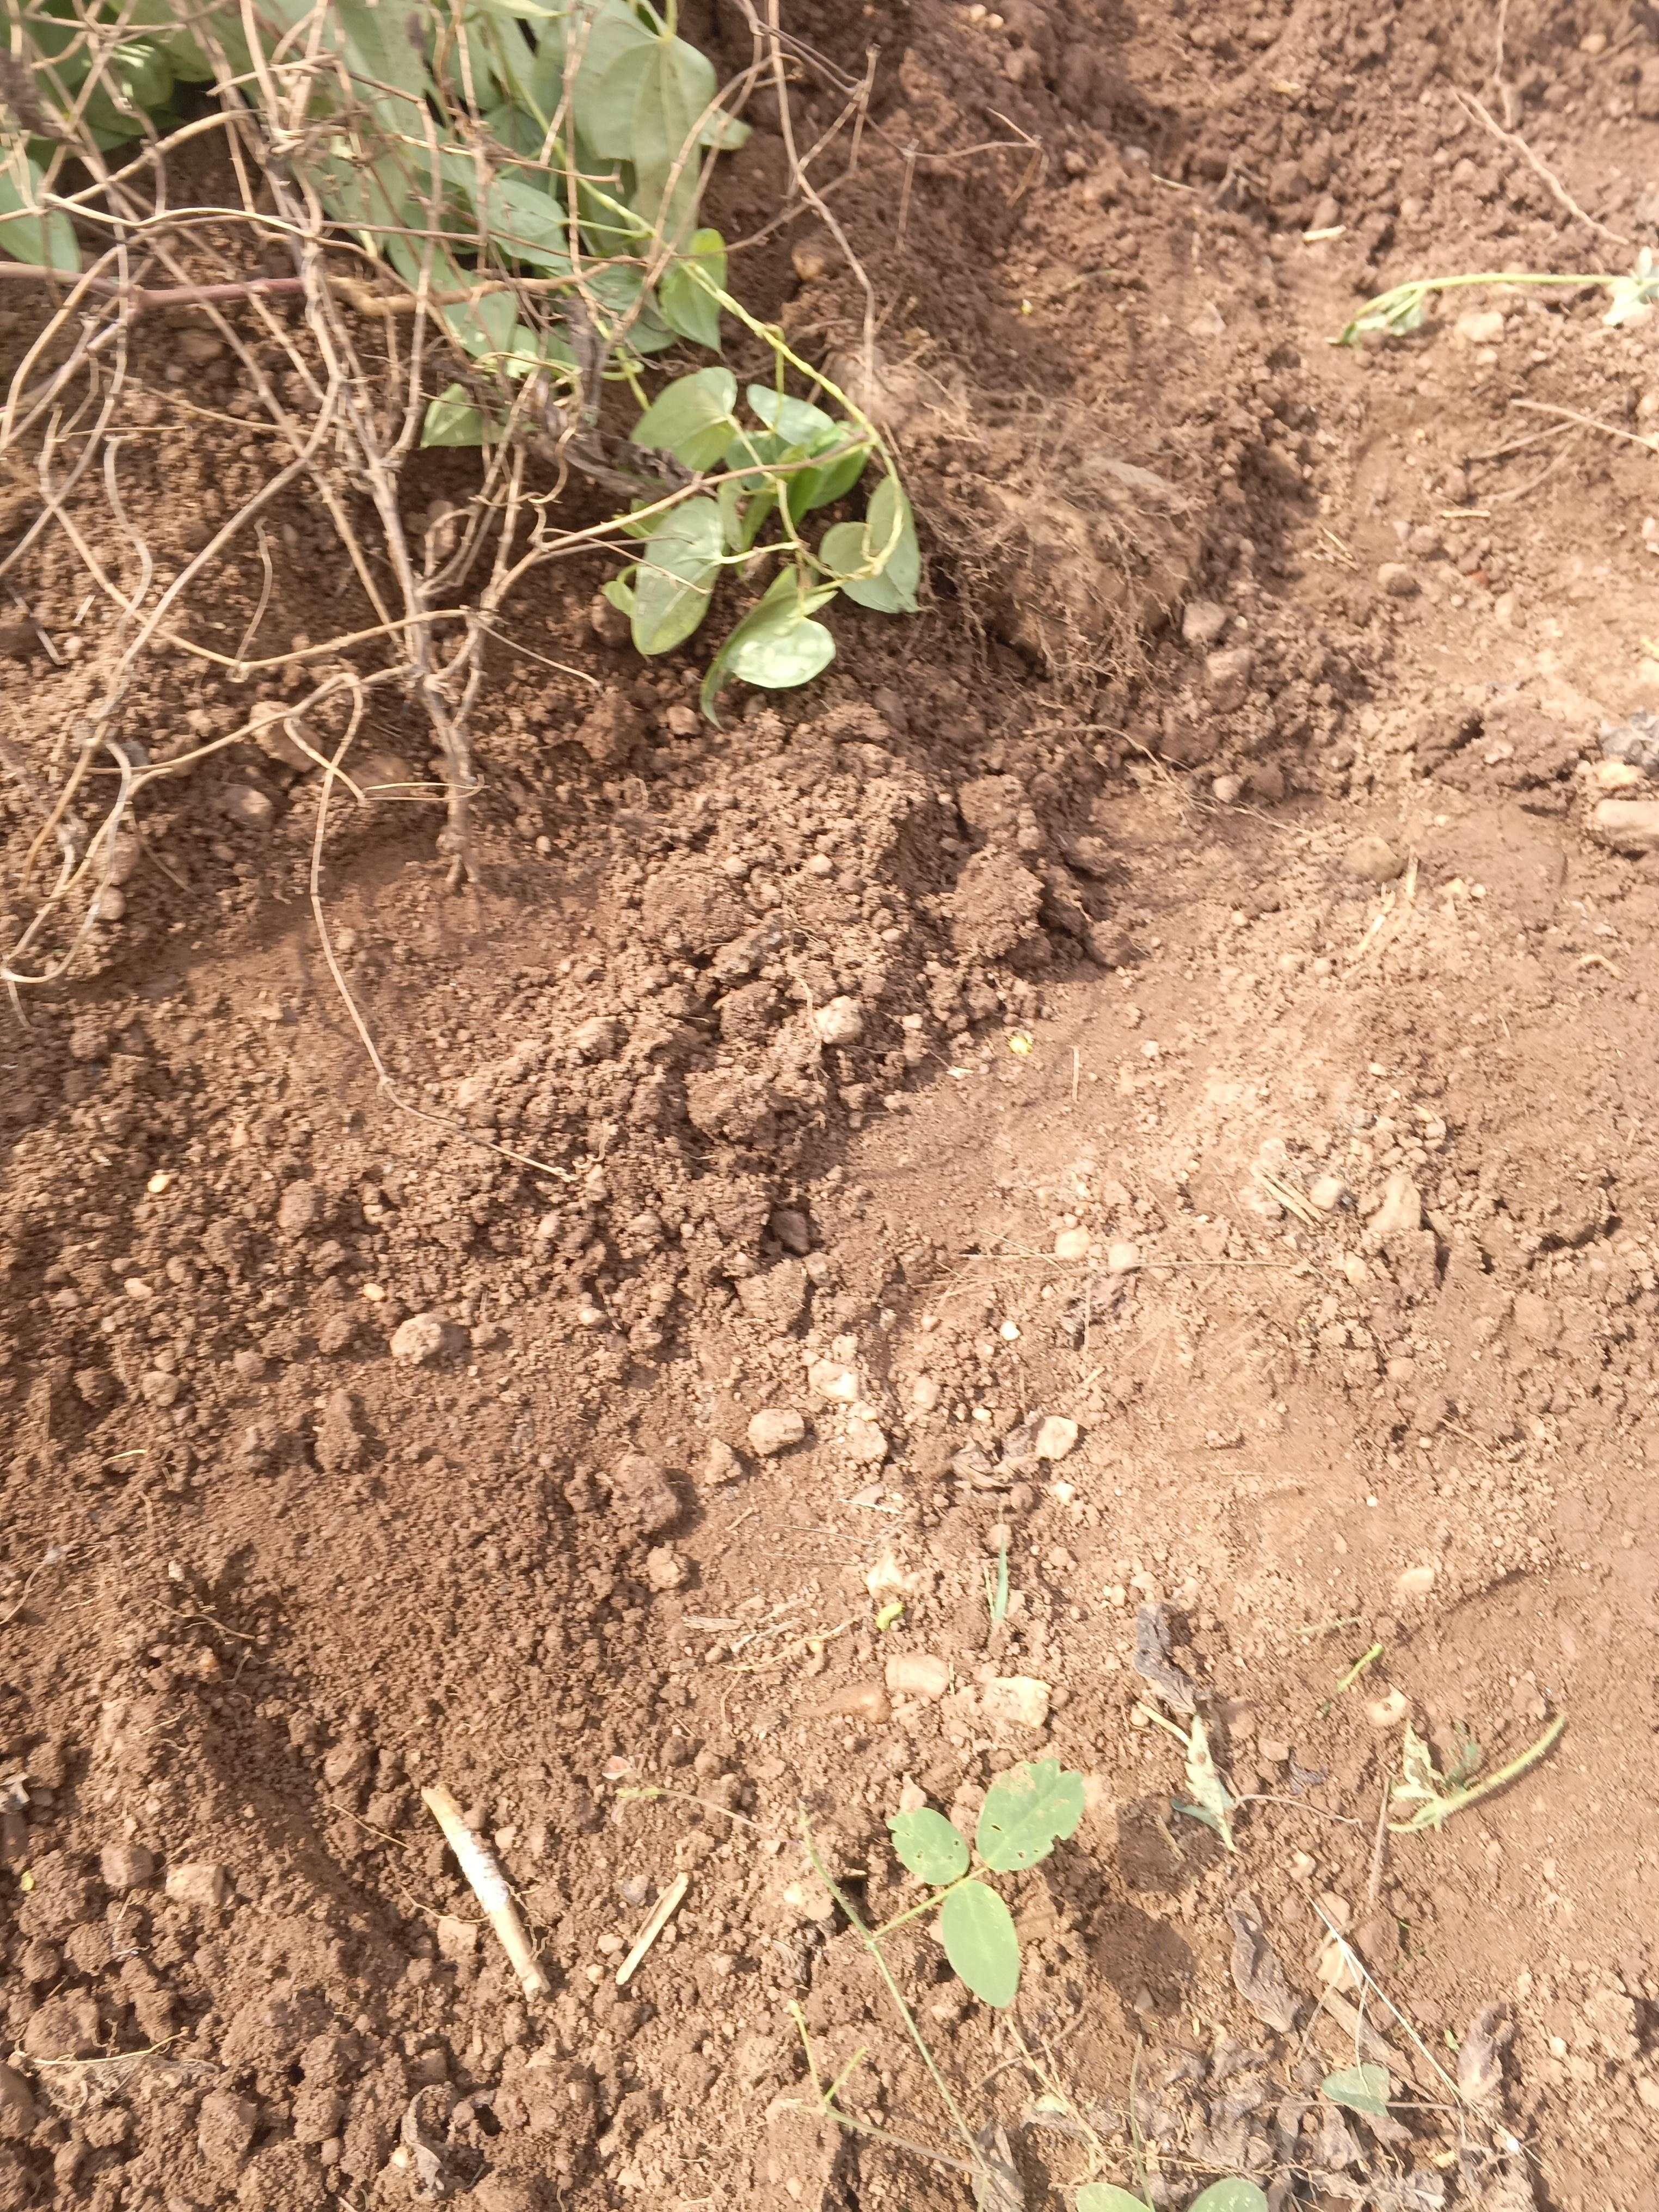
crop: yam
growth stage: harvest
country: Nigeria
